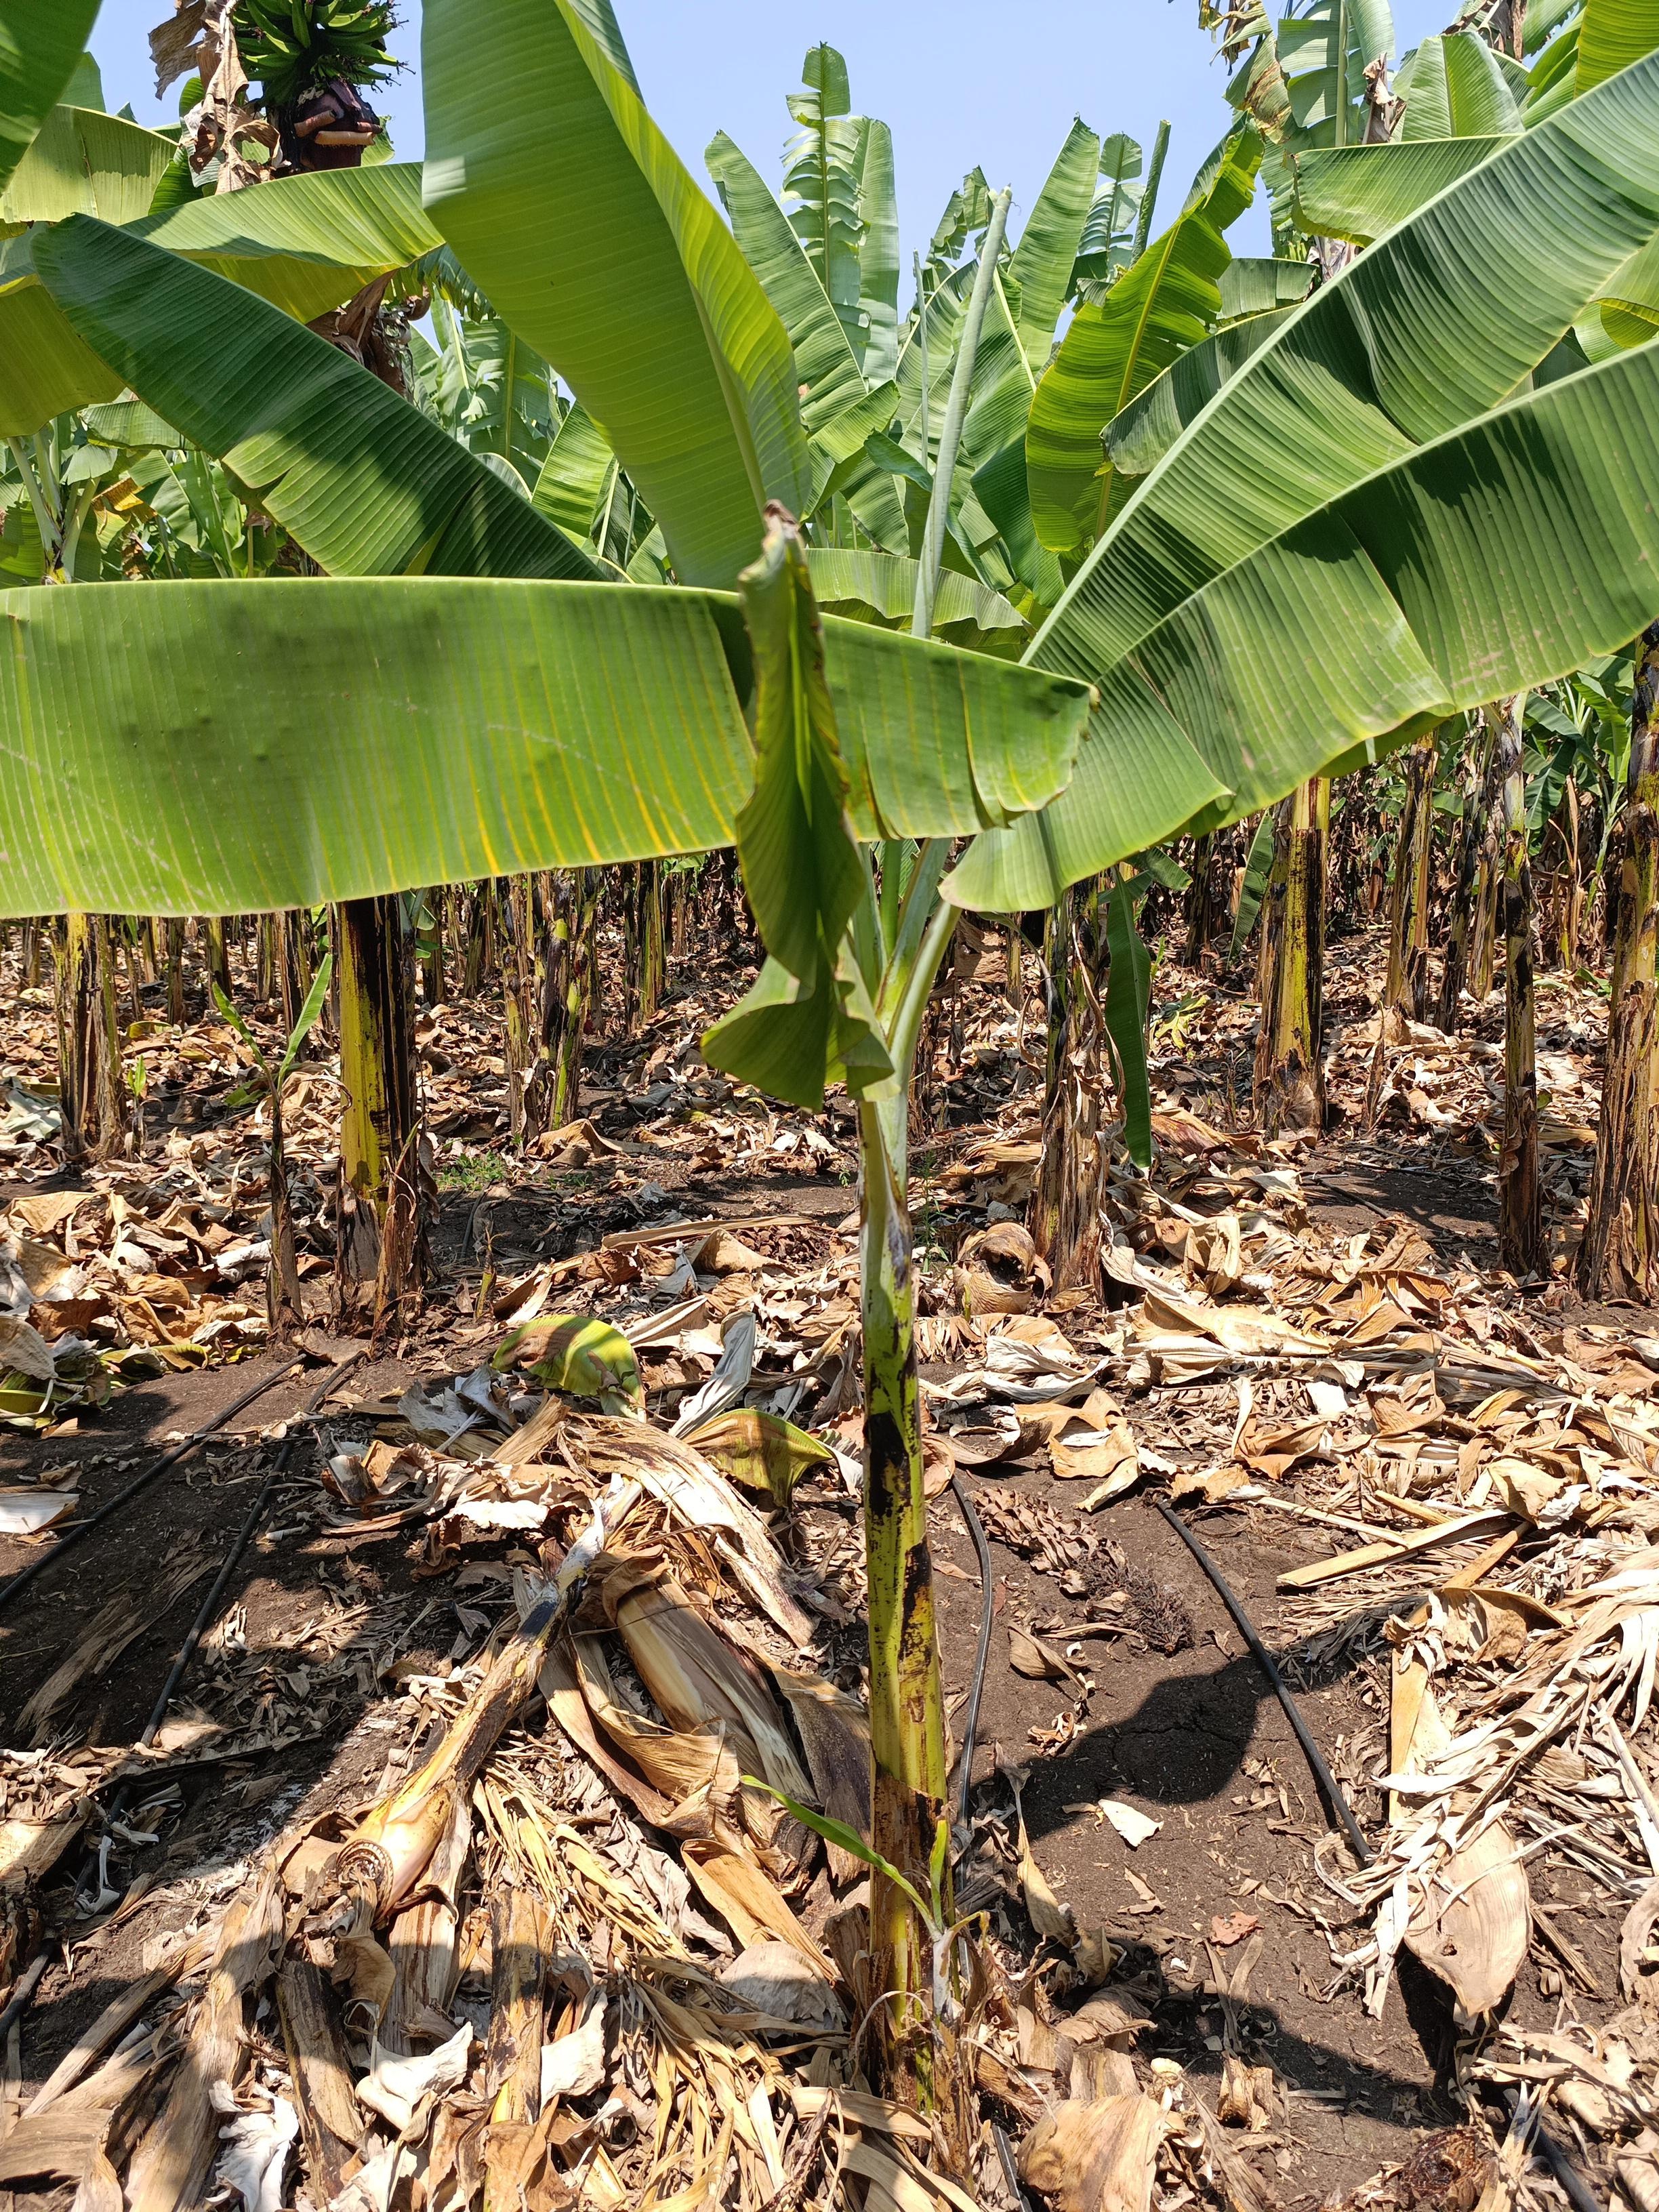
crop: banana
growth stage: vegetative
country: Tanzania
